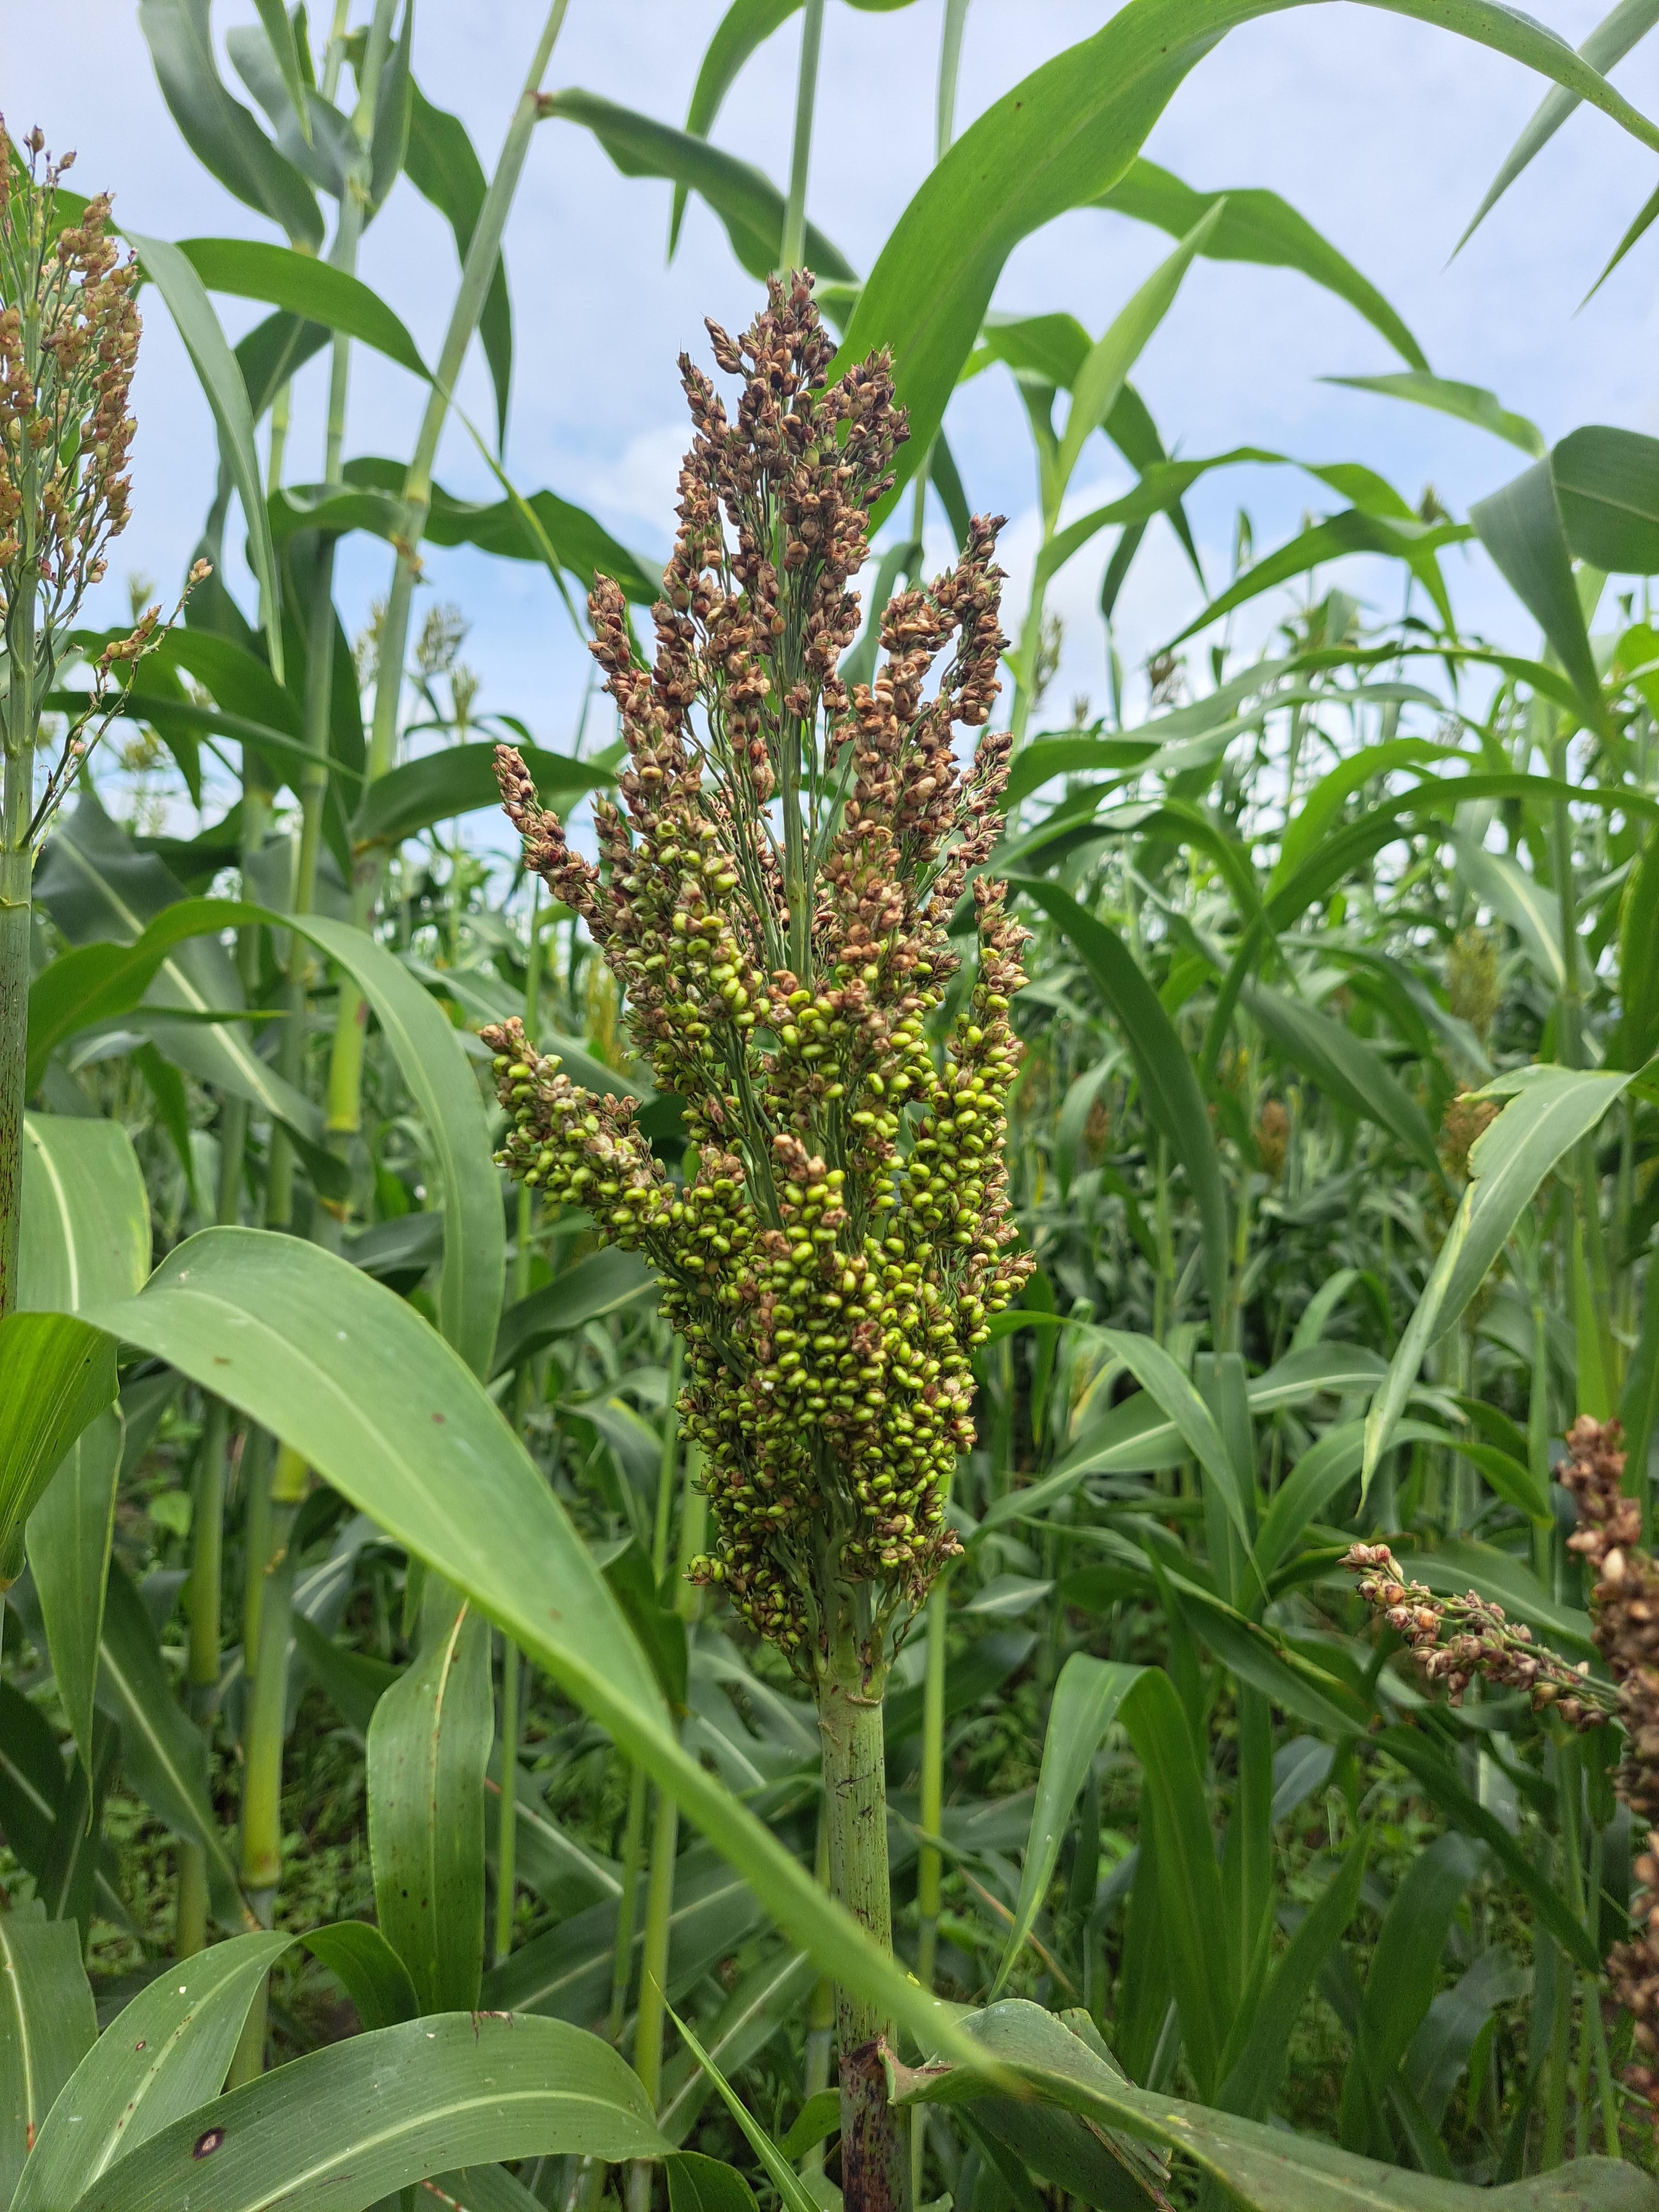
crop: sorghum
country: Tanzania
